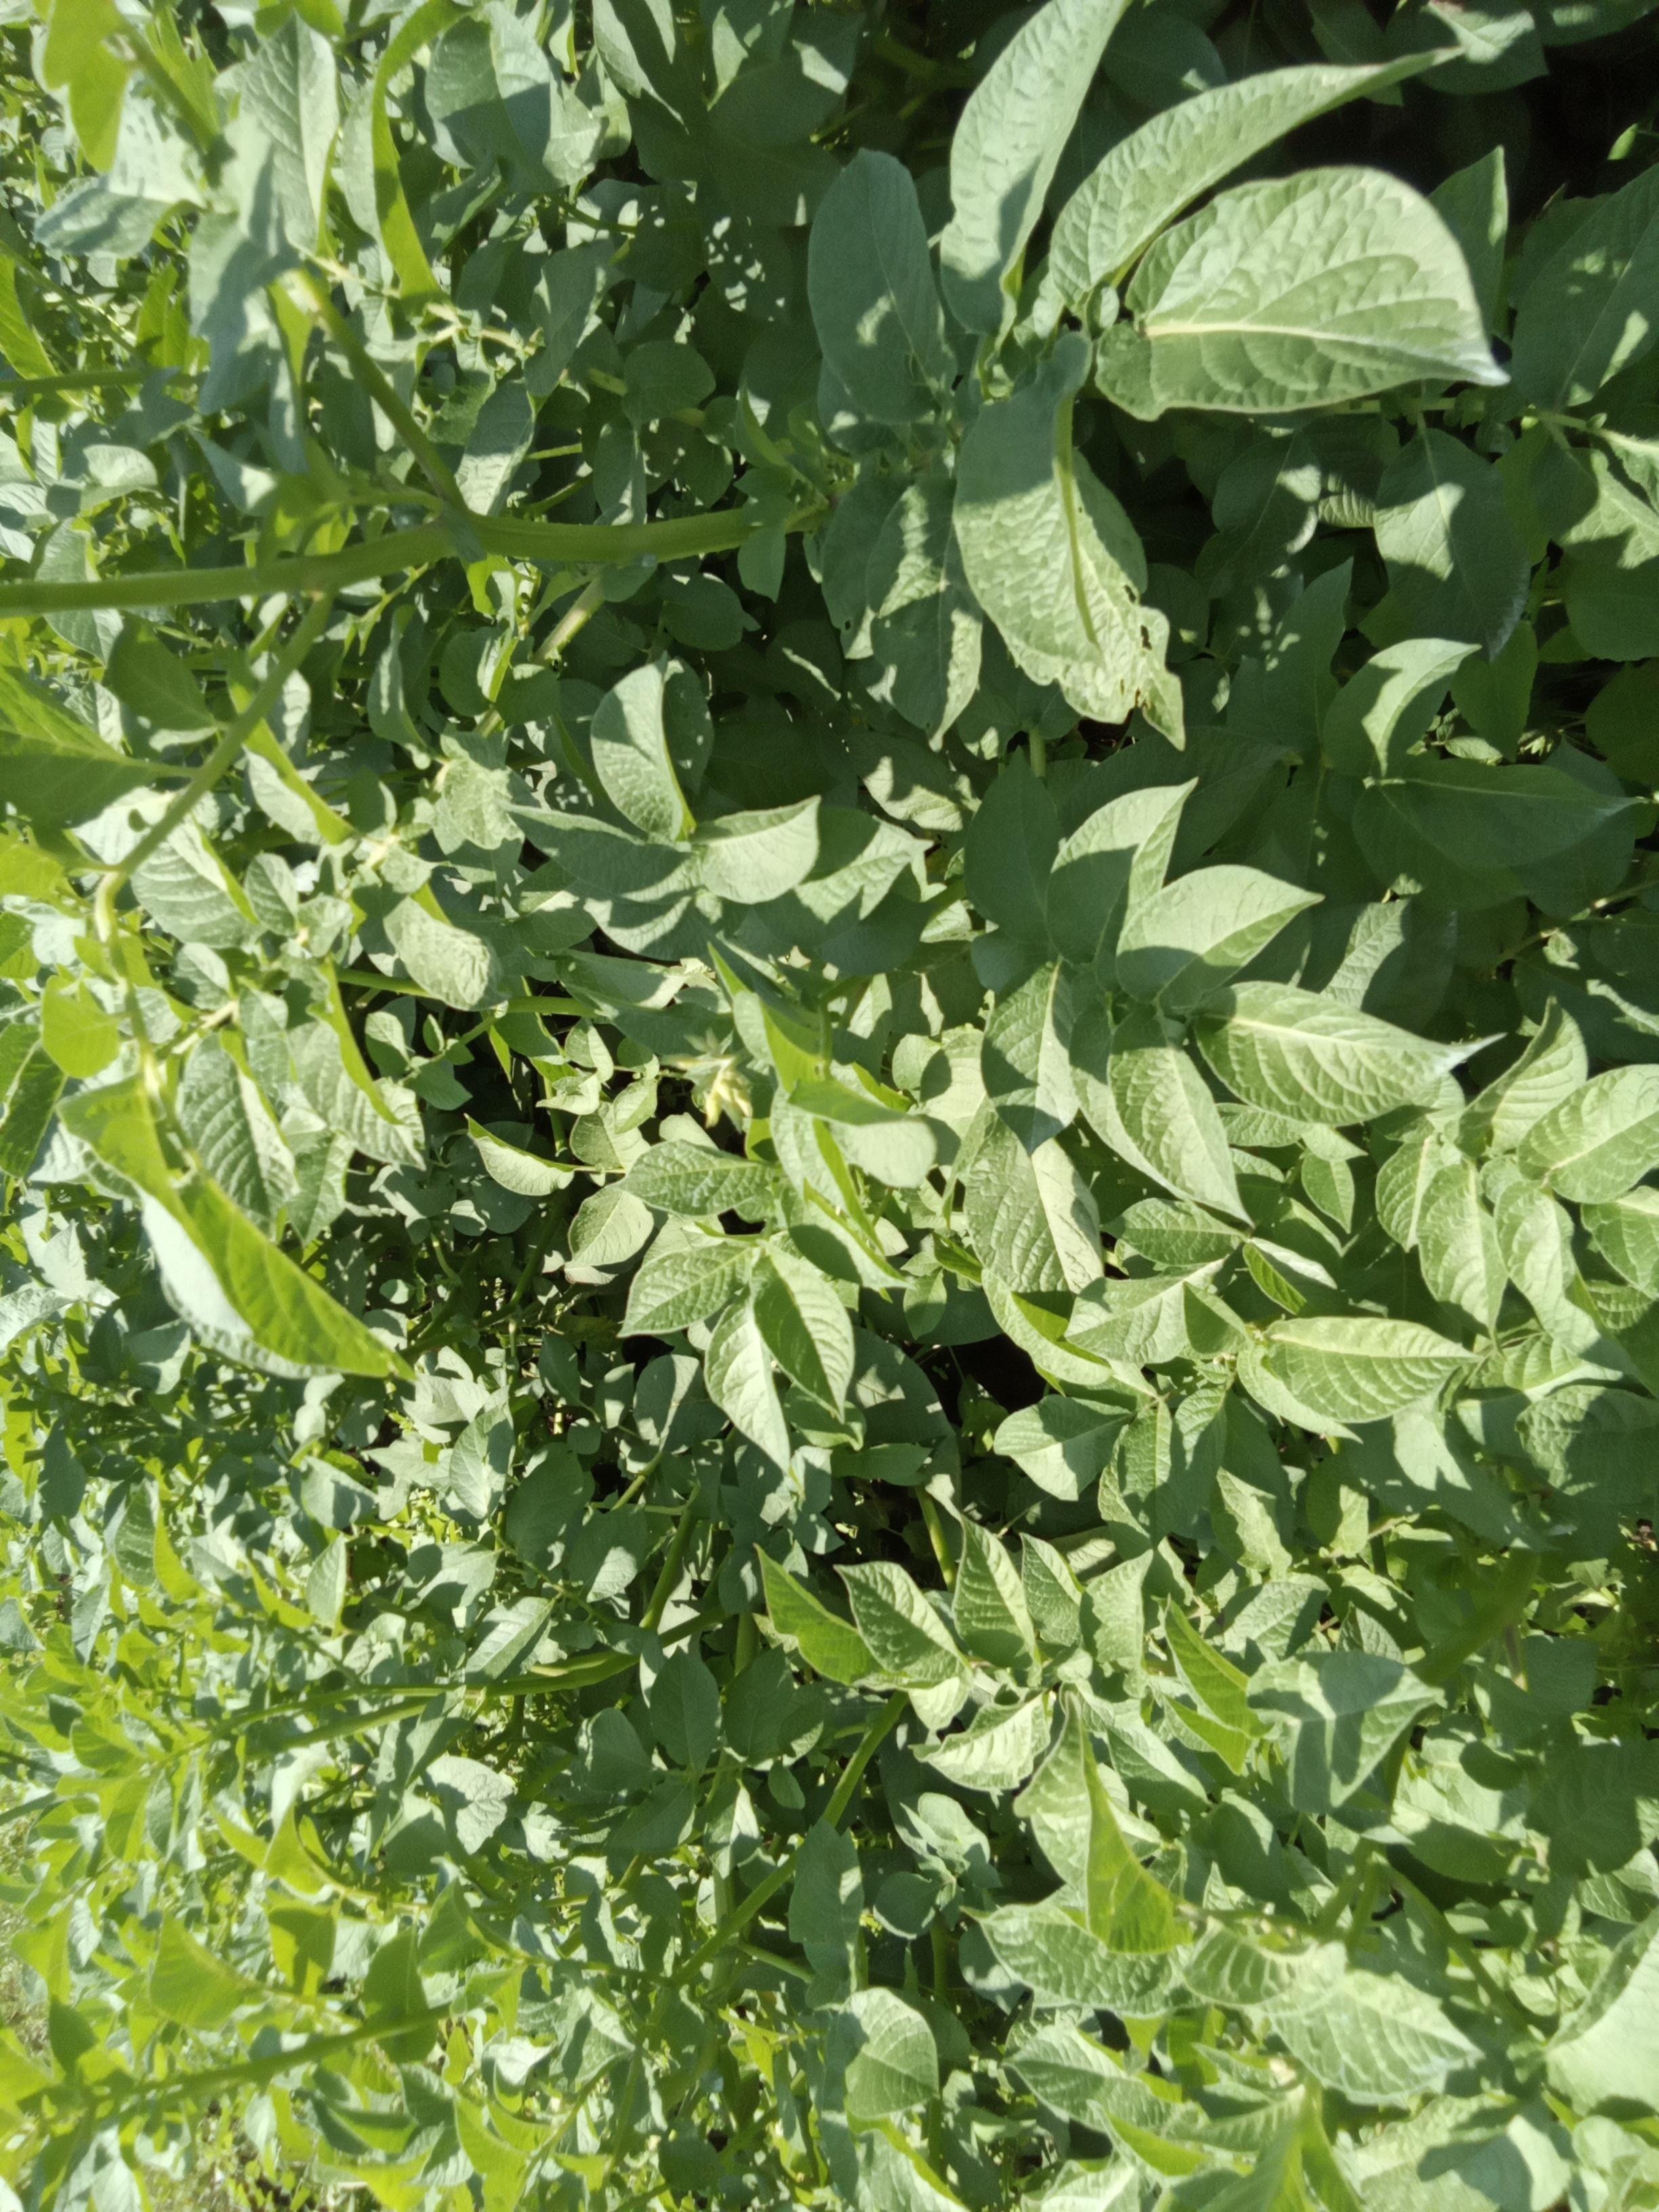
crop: potato
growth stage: vegetative
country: Kenya
